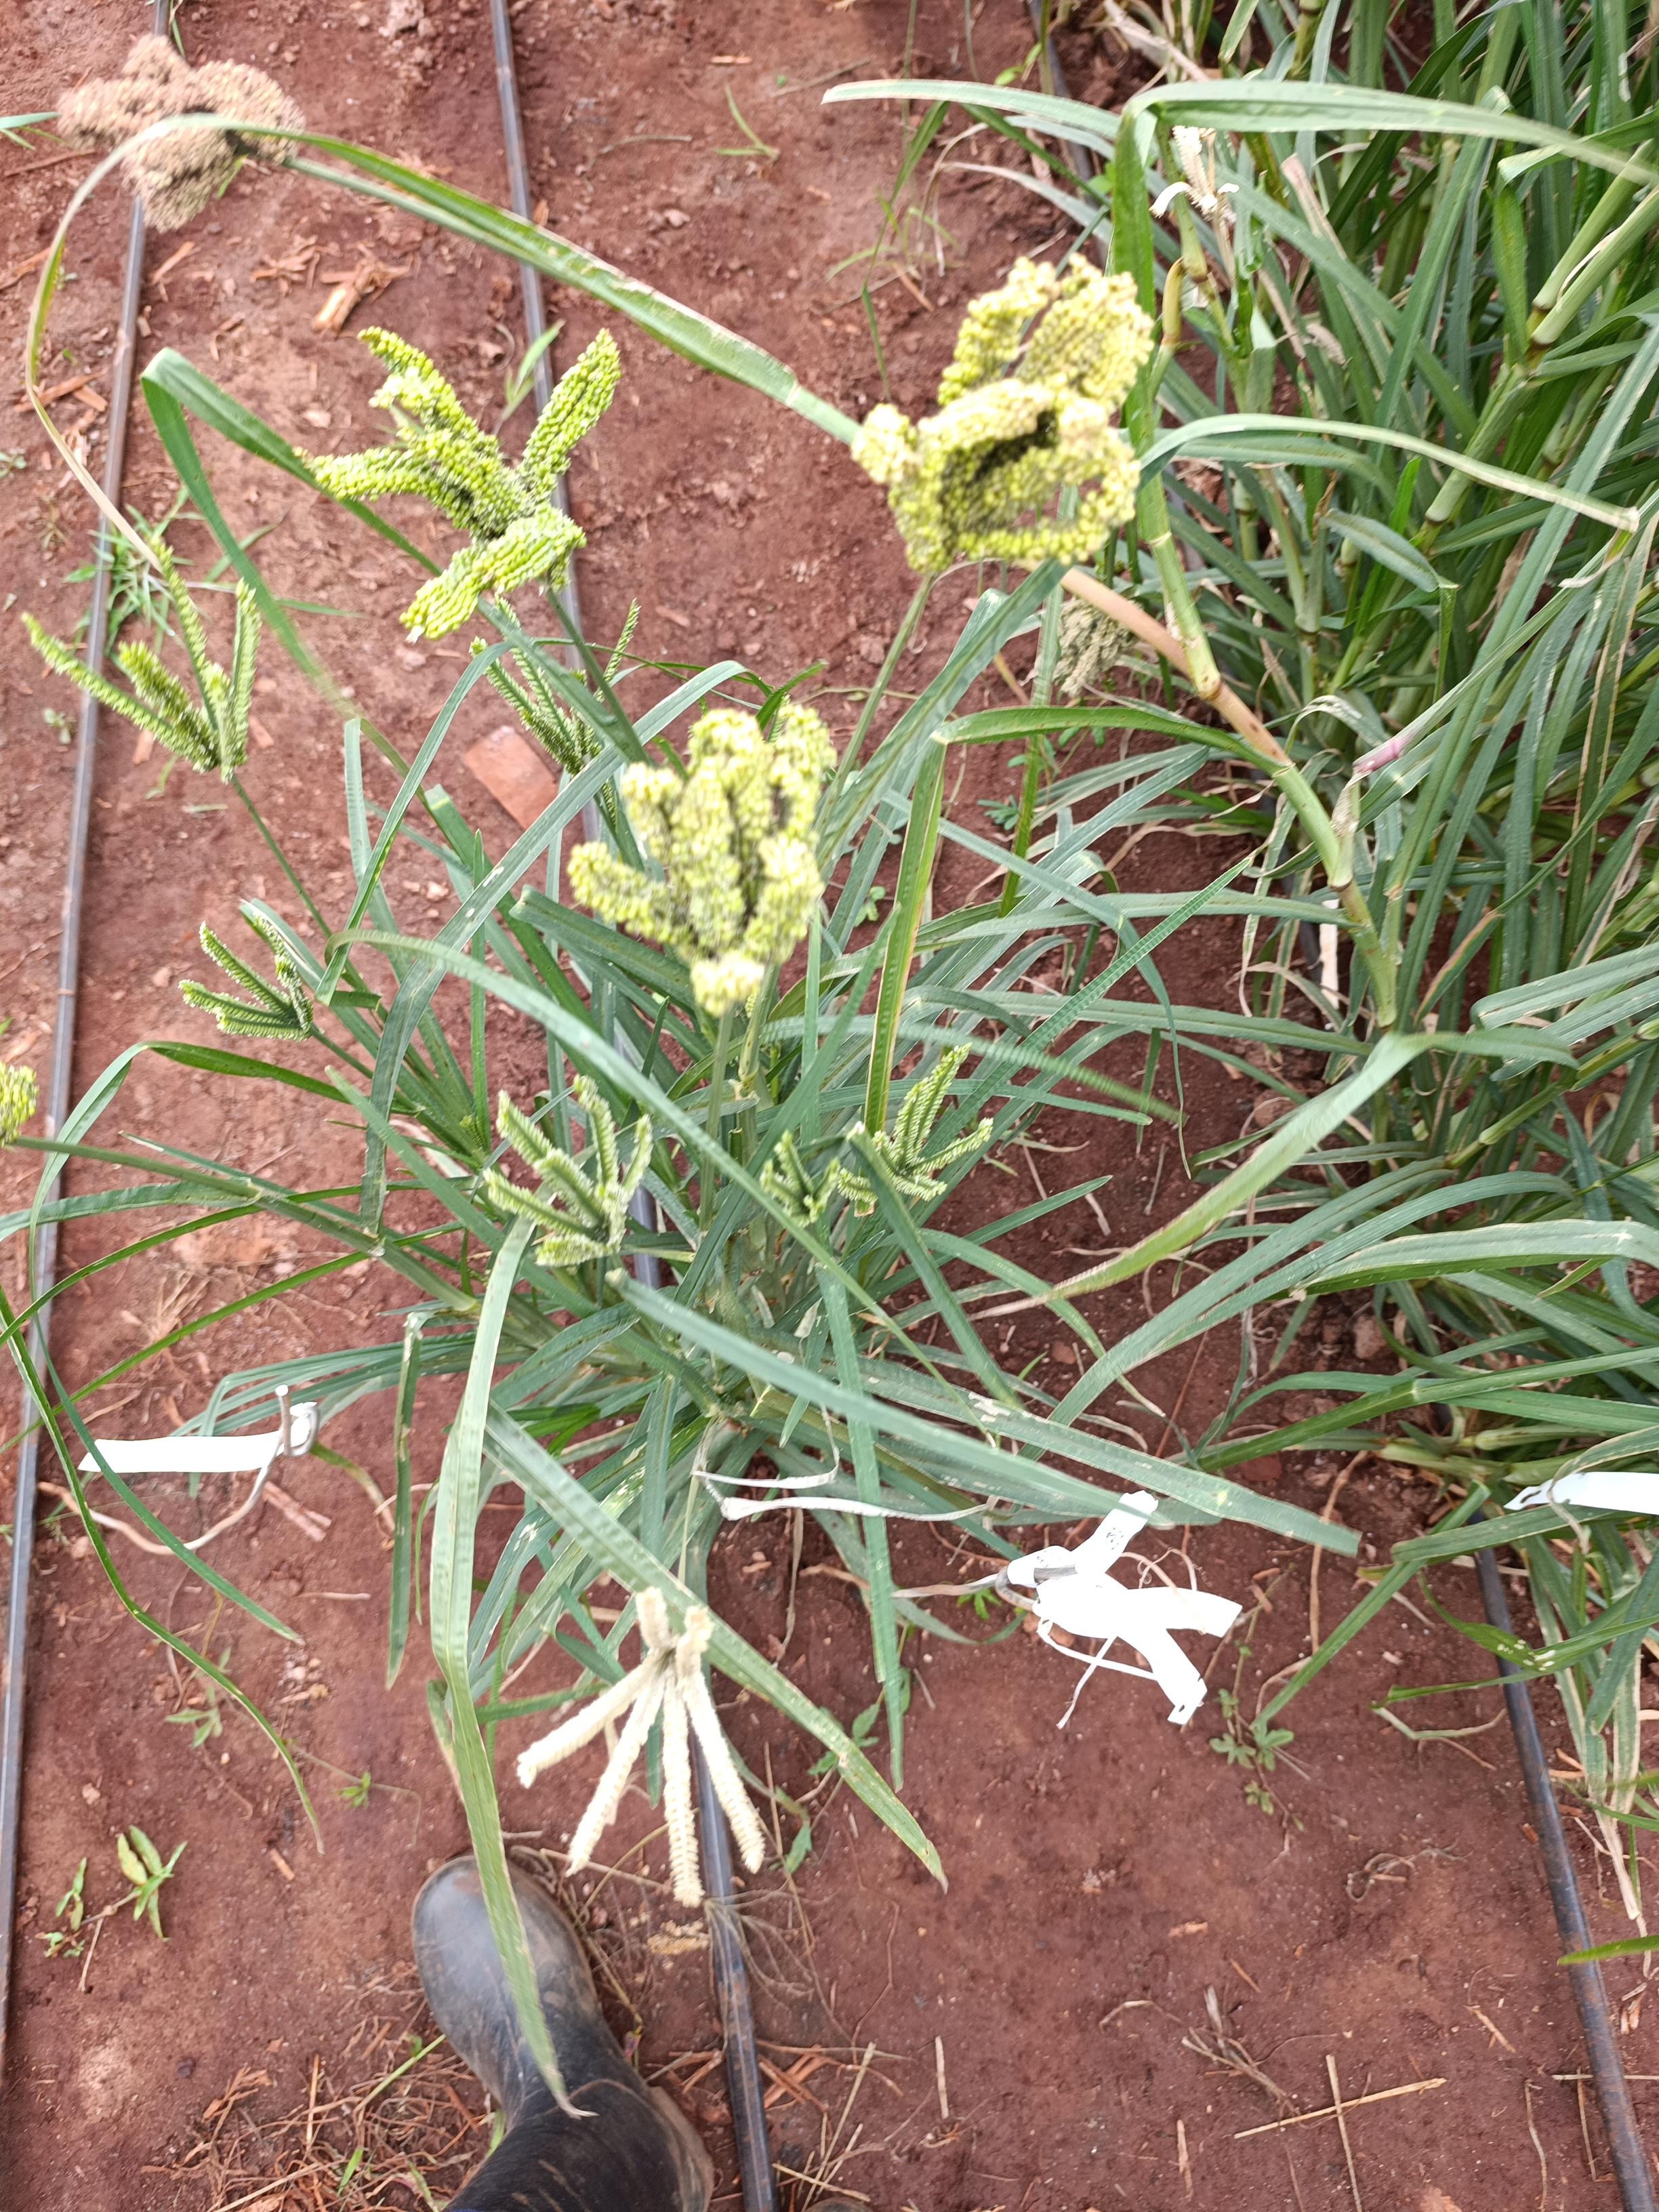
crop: finger millet
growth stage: filling grain
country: Kenya
